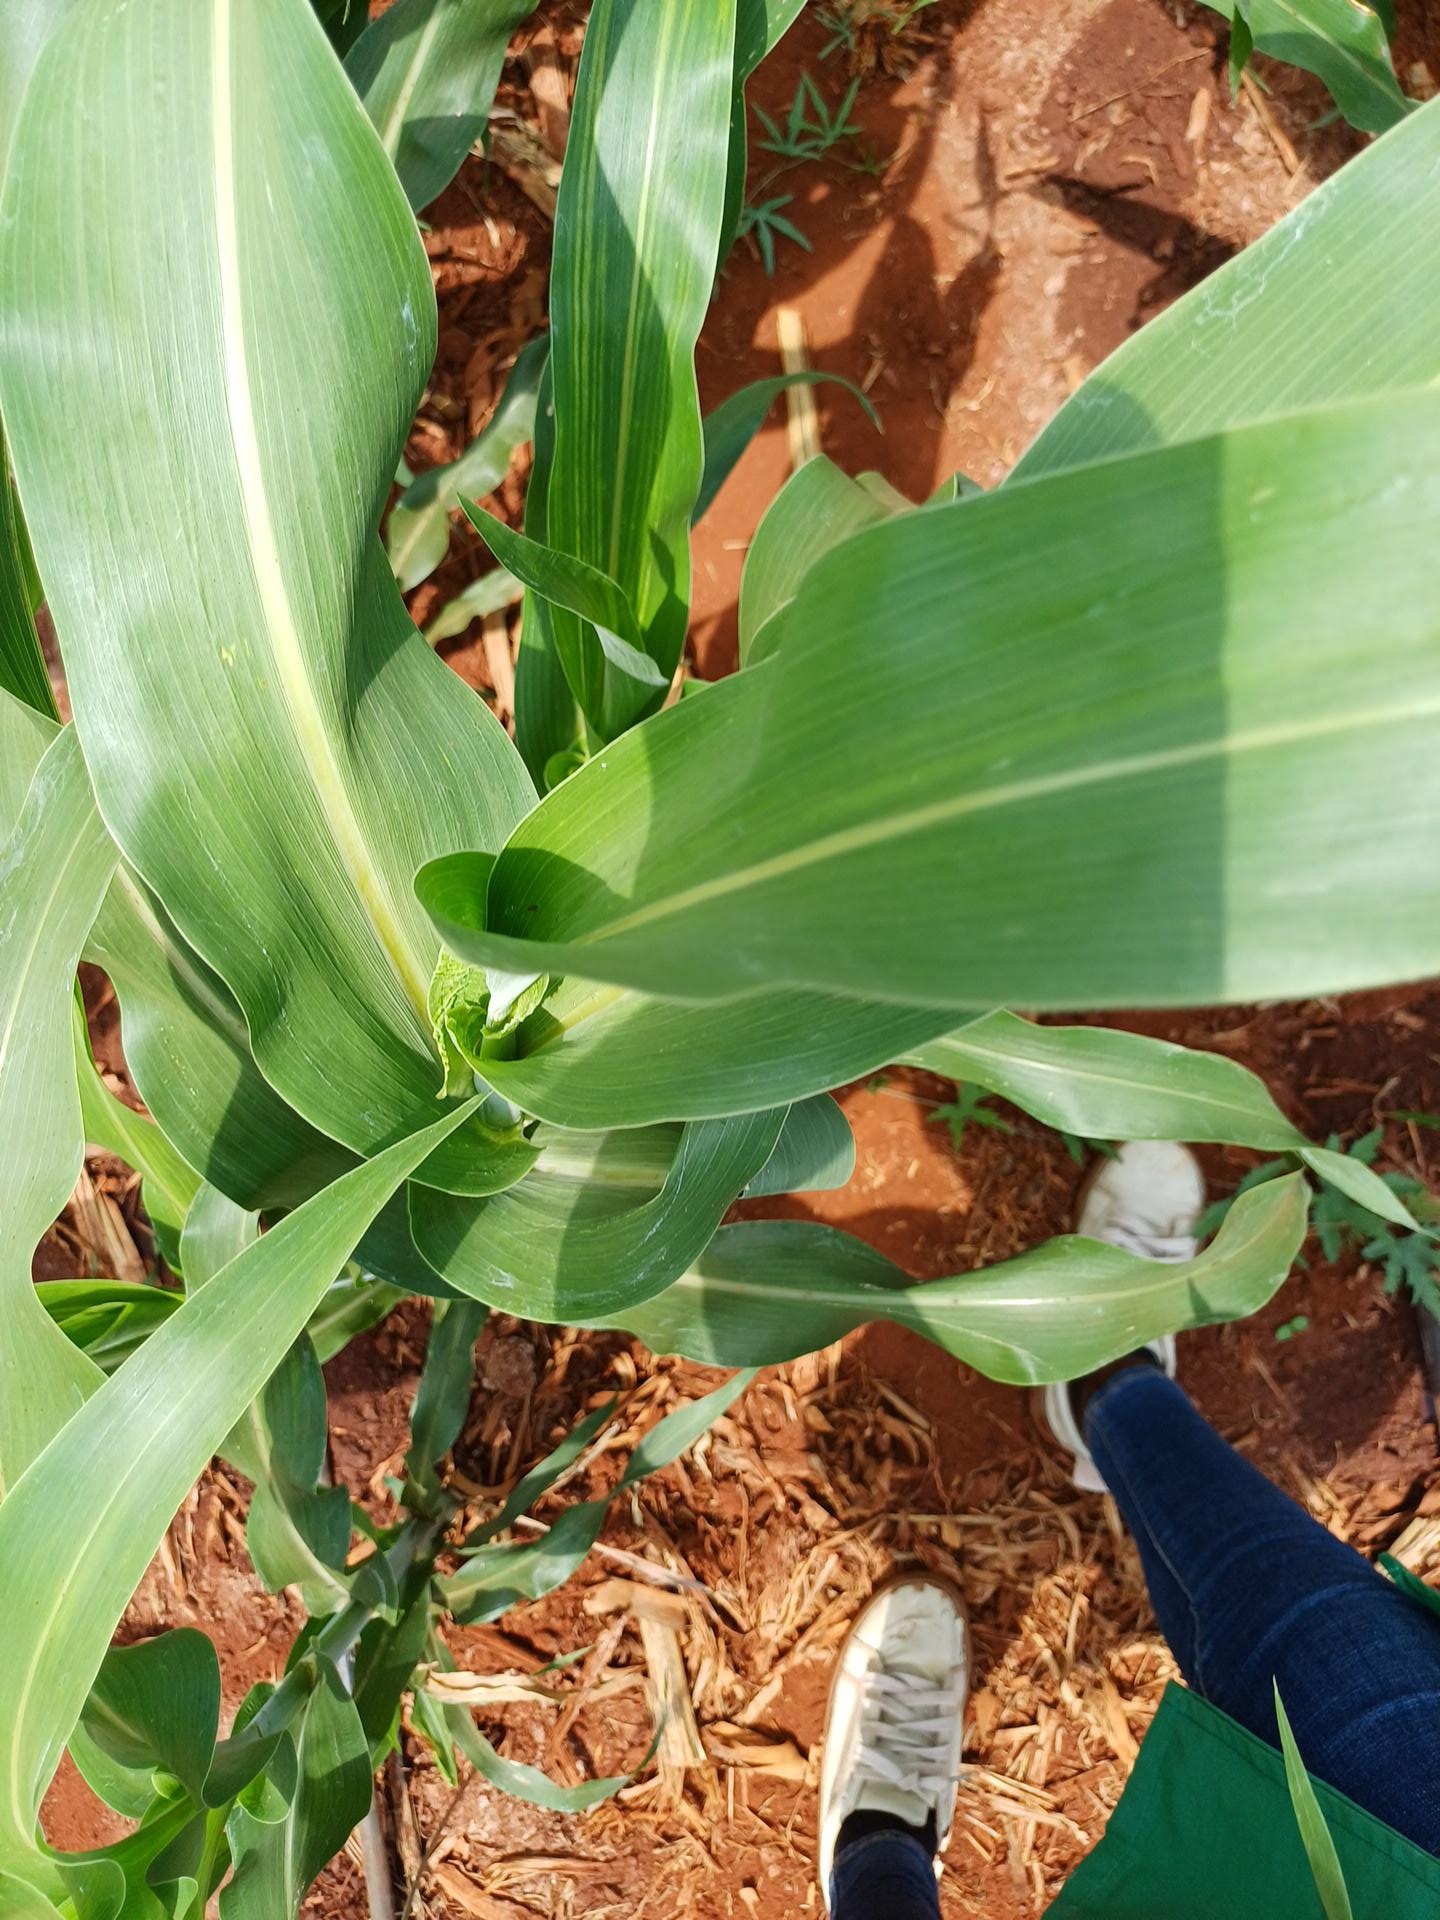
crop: sorghum
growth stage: vegetative
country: Kenya
